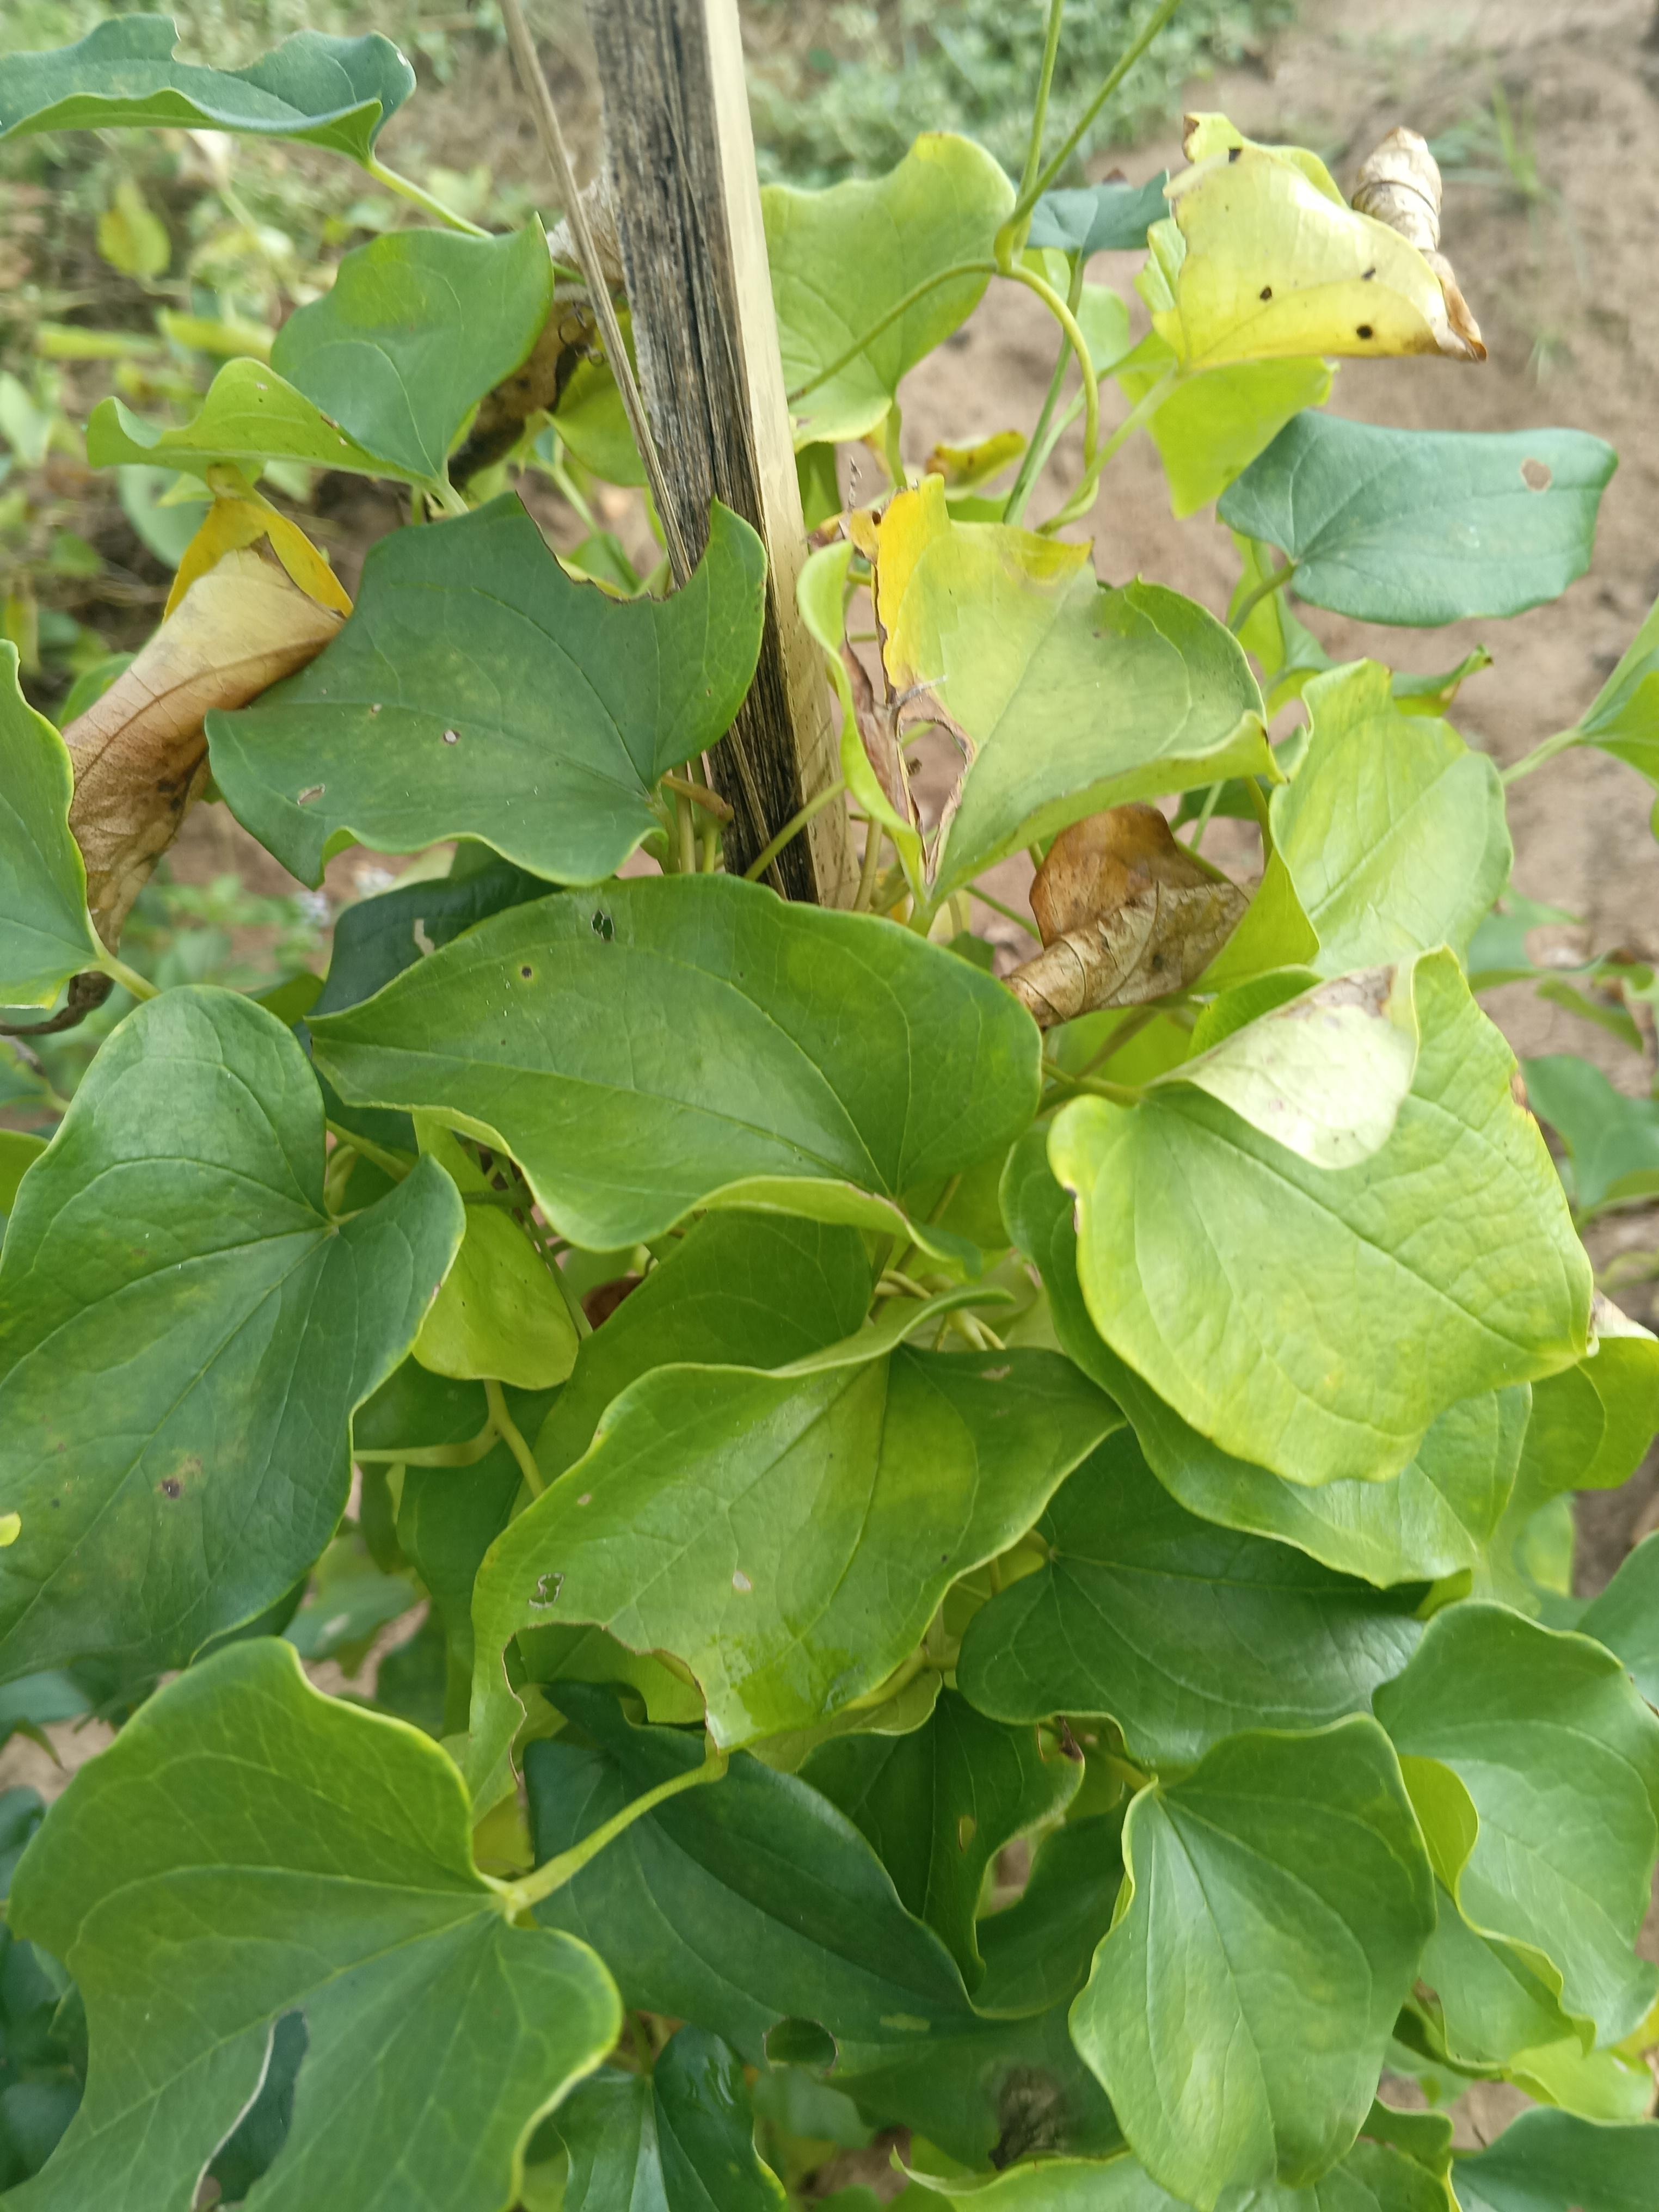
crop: yam
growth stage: maturity
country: Nigeria
